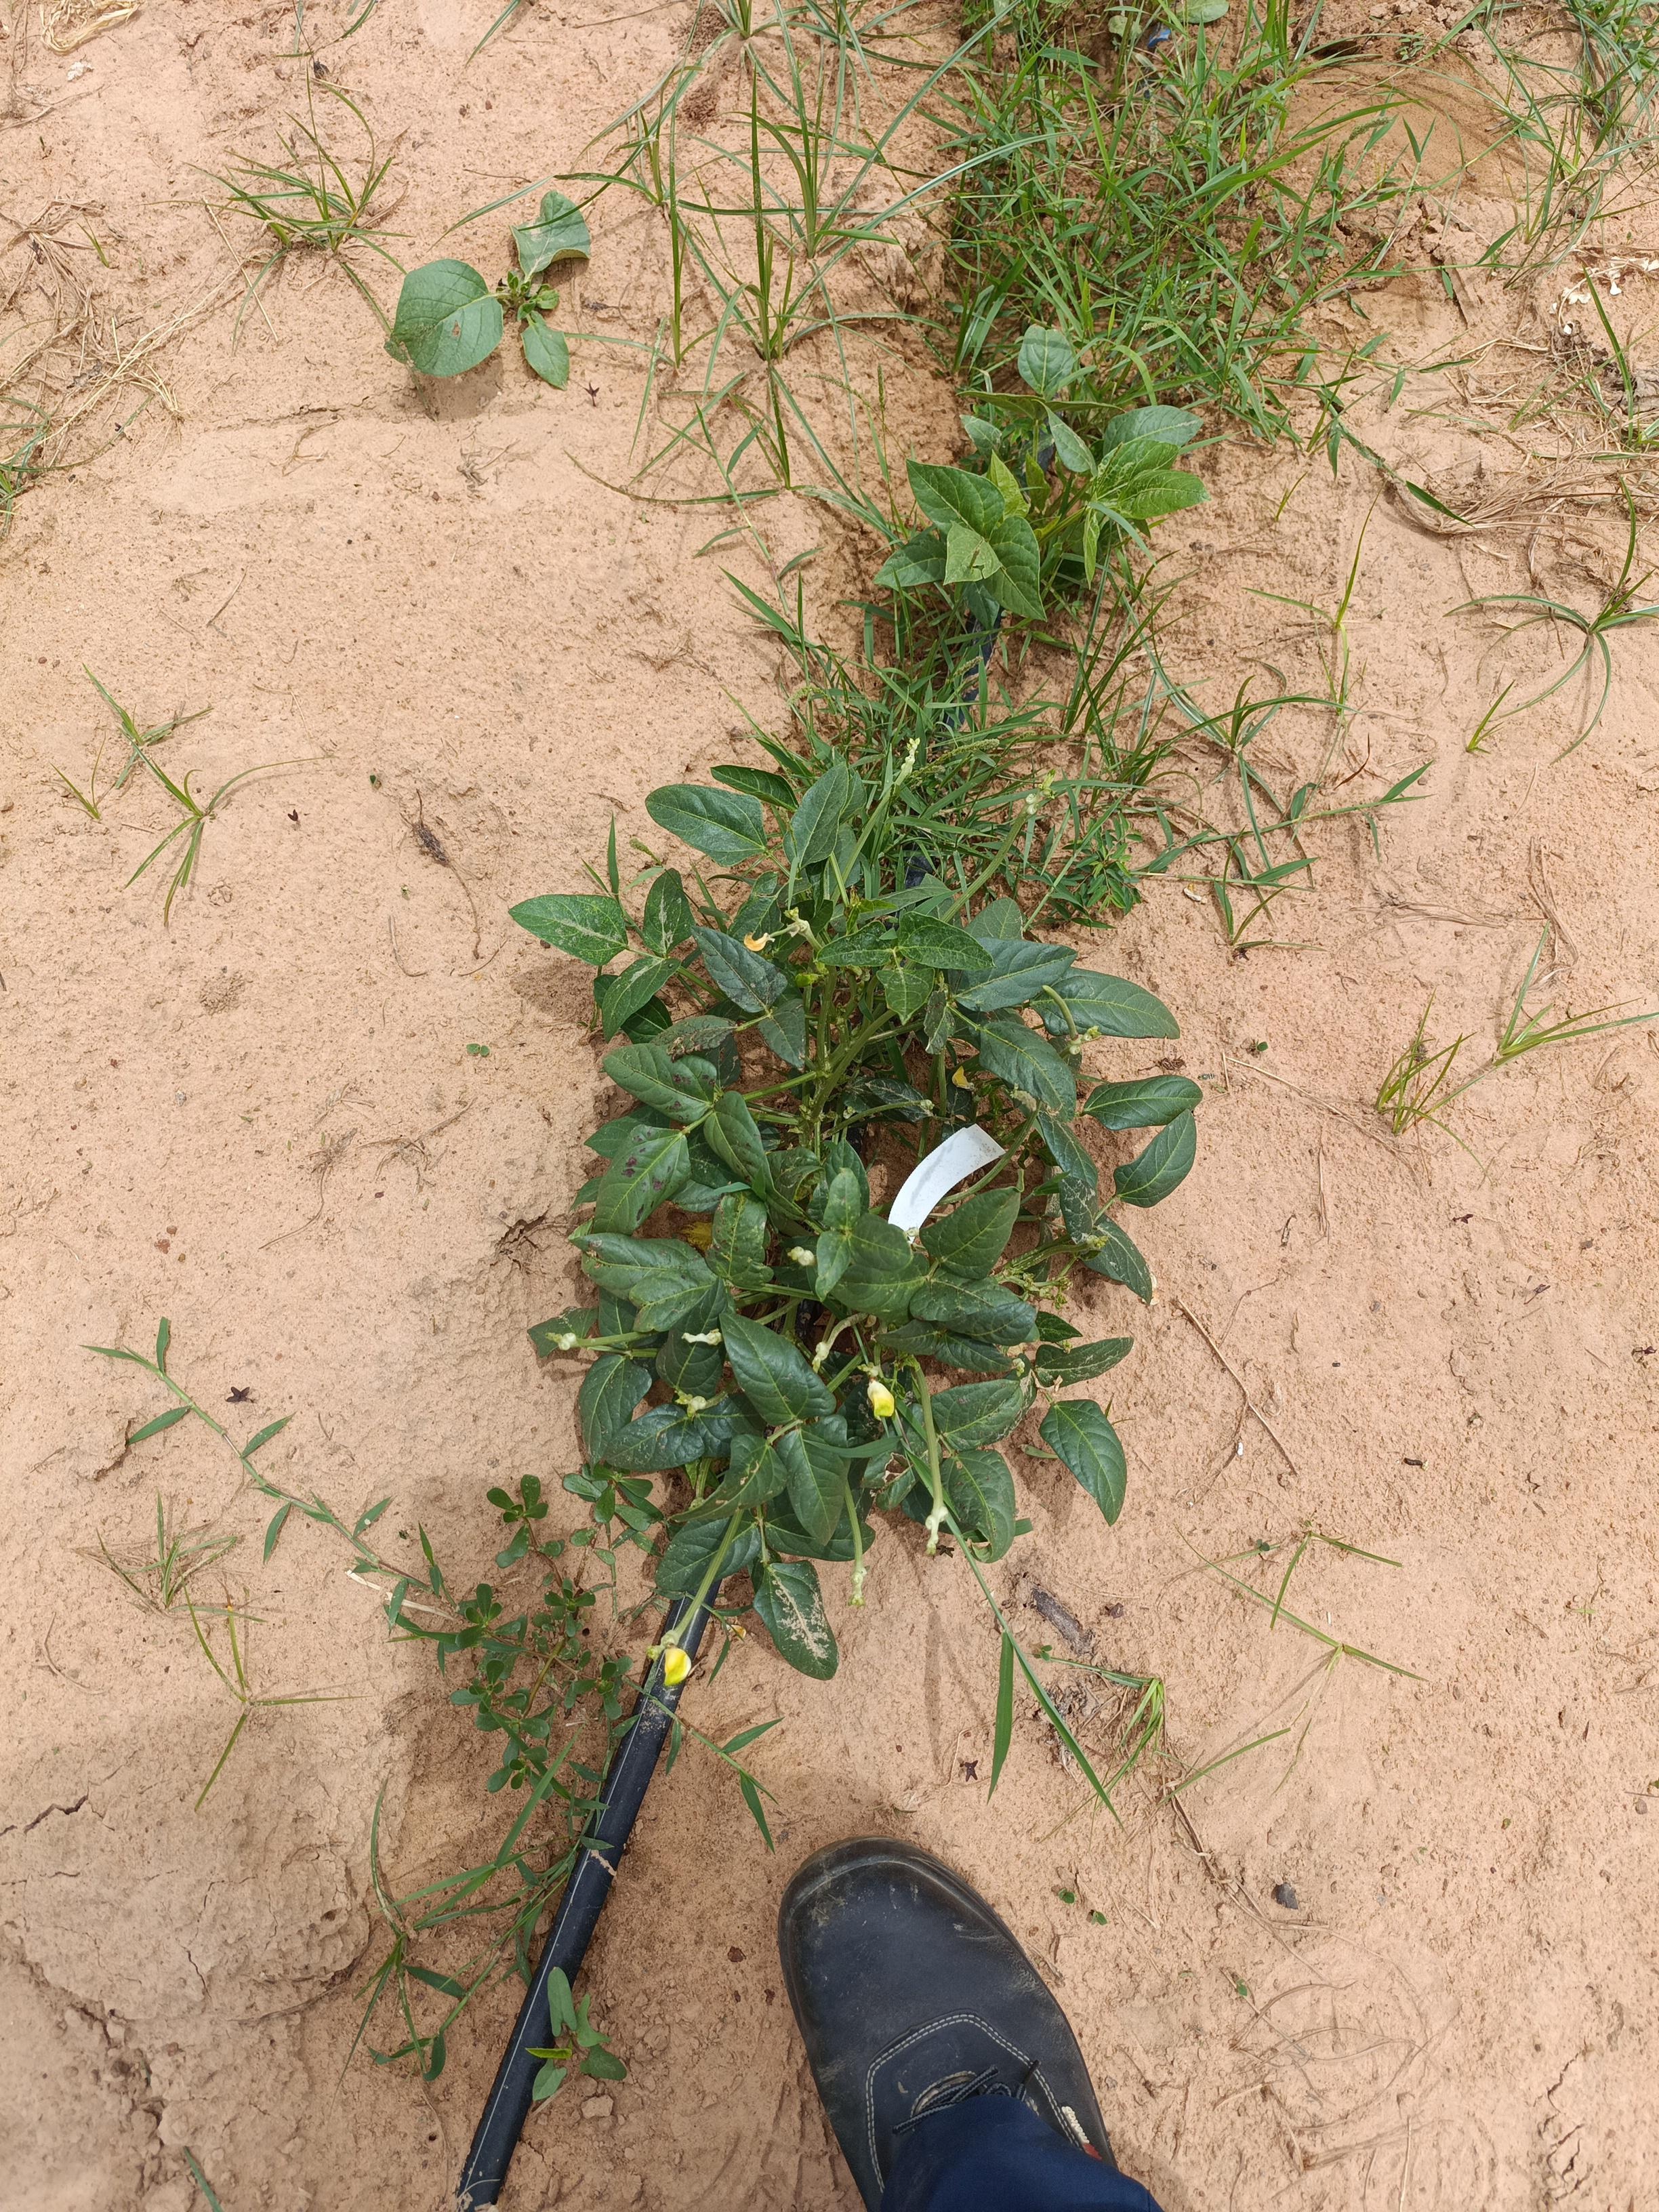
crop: cowpea
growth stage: flowering
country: Nigeria
